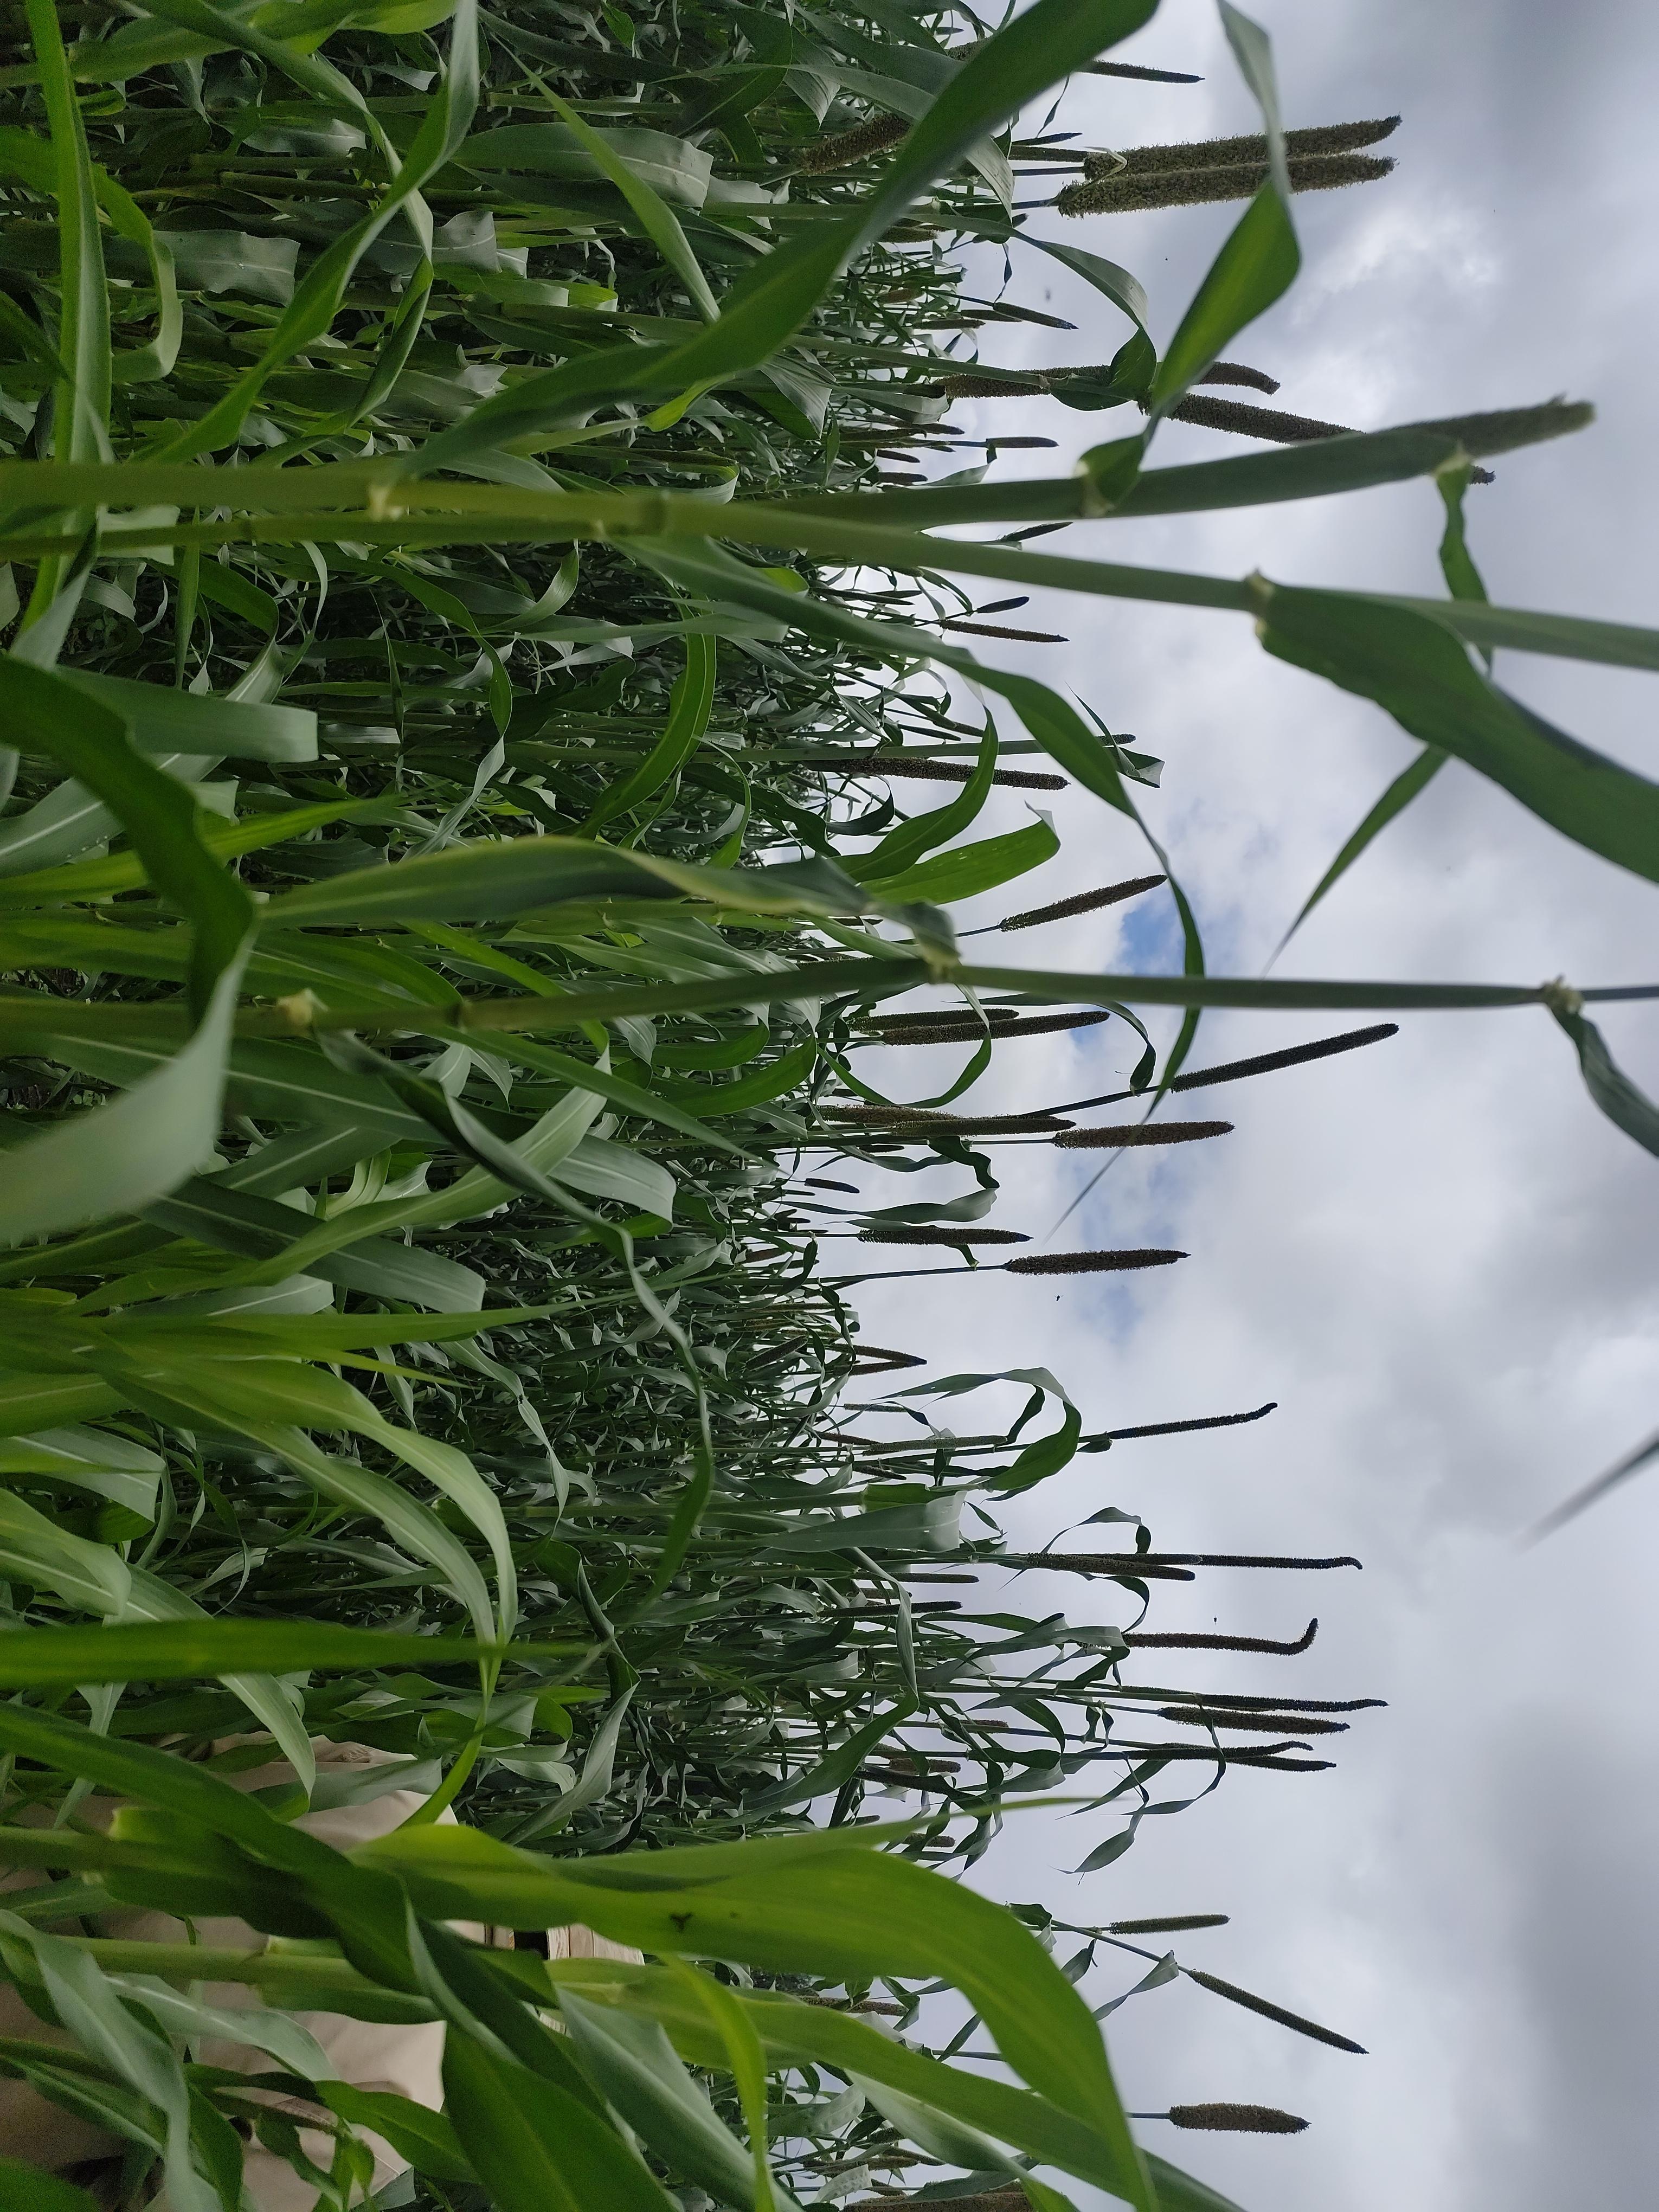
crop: pearl millet
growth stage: heading tuber
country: Tanzania
